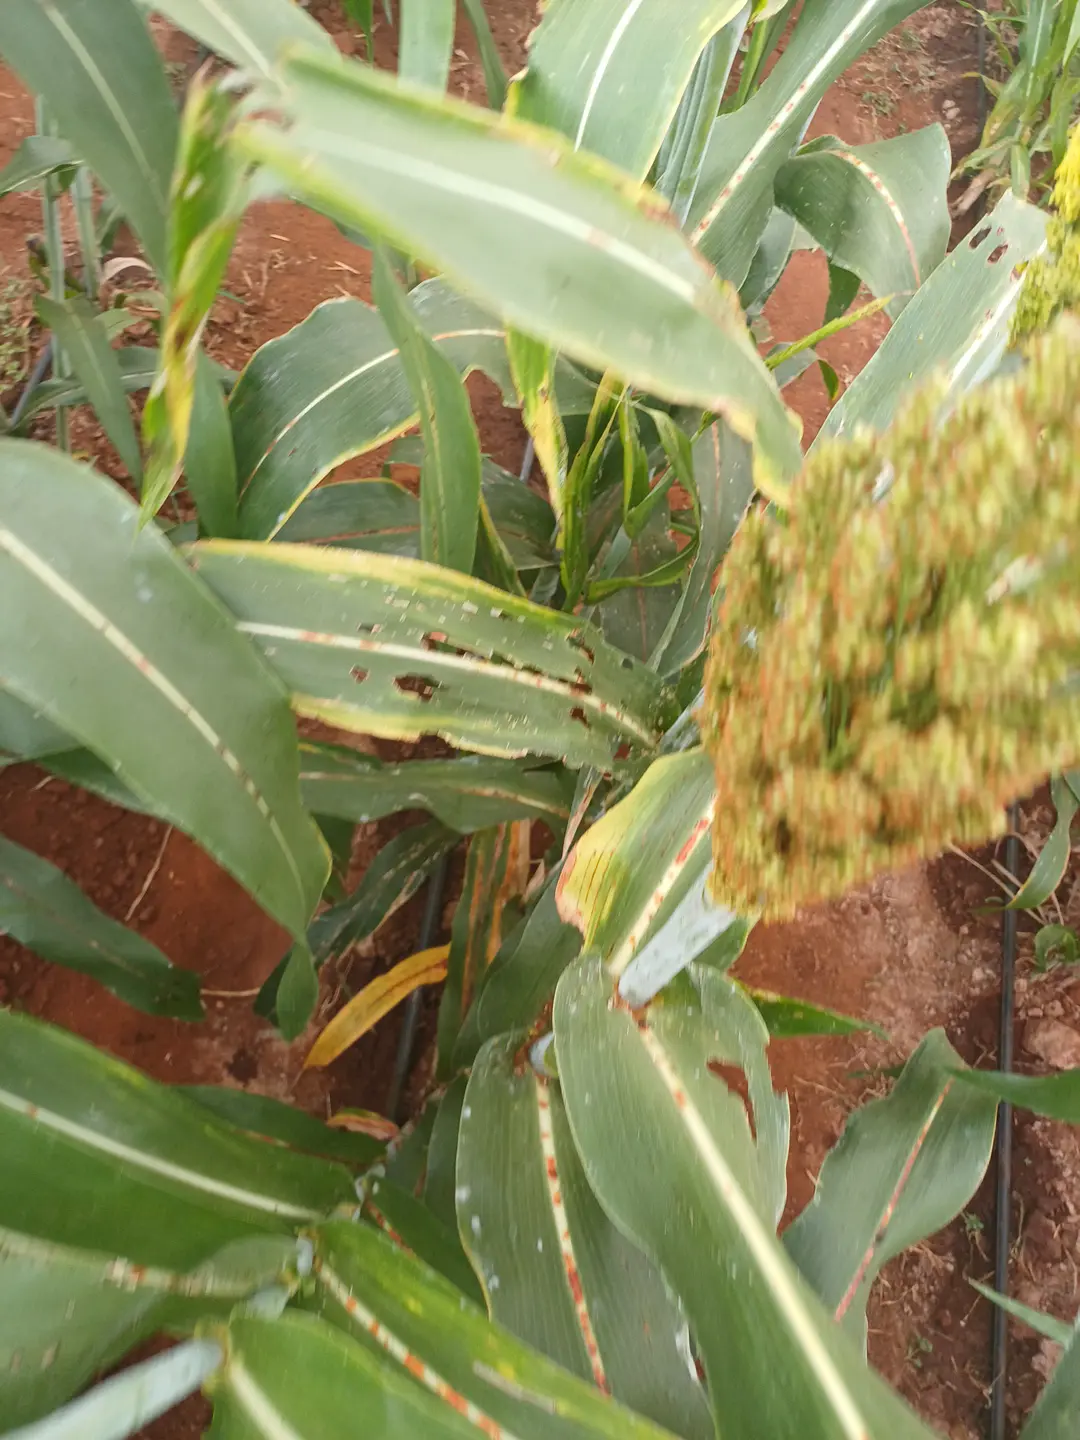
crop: sorghum
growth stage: flowering
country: Kenya
